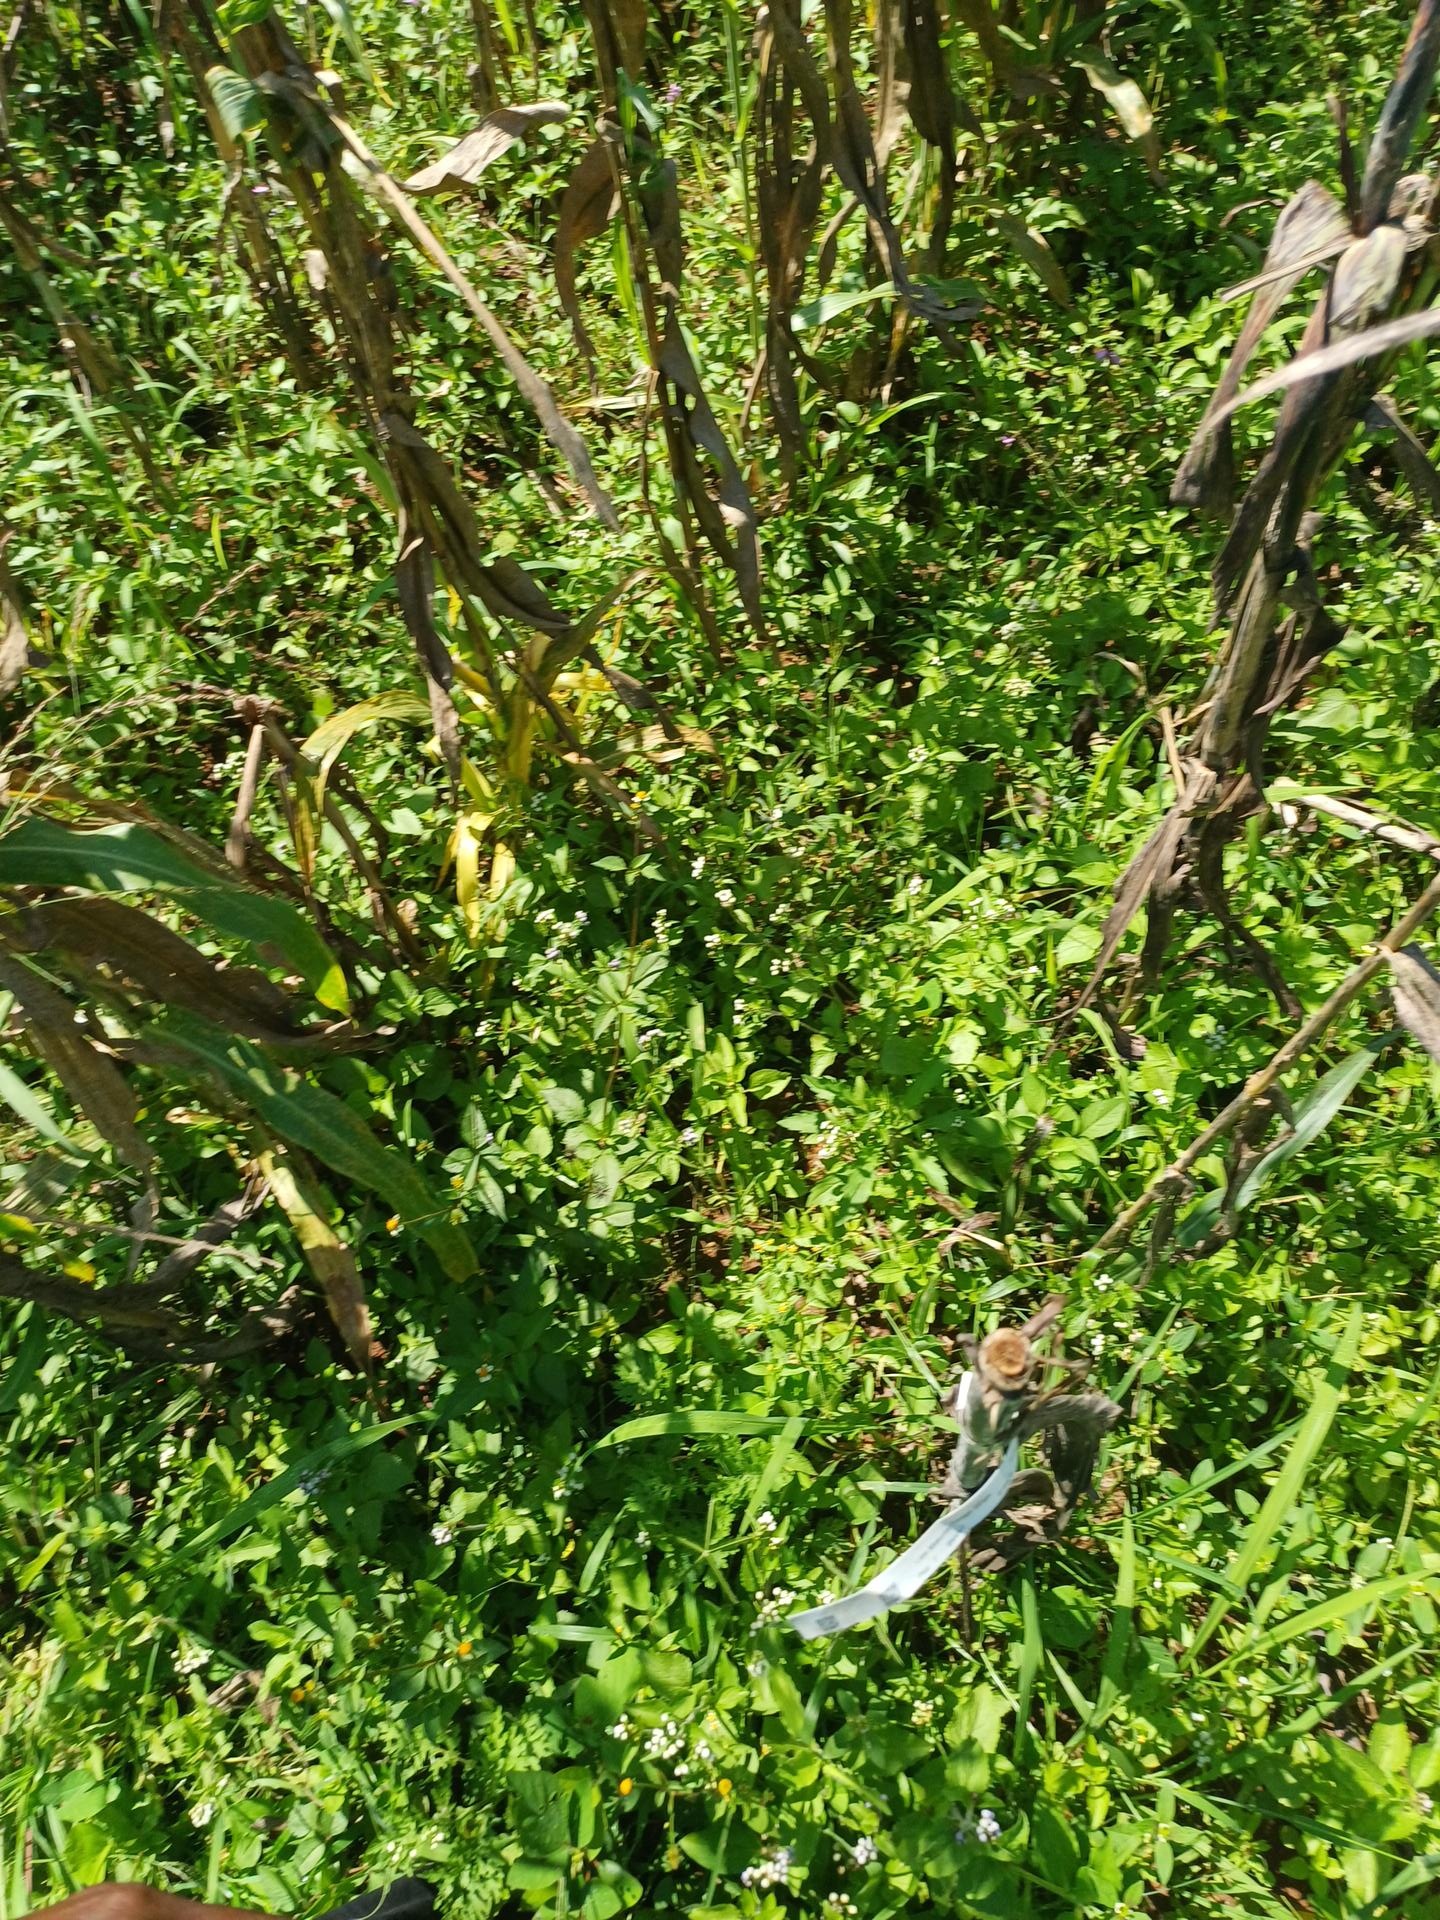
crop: sorghum
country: Kenya
